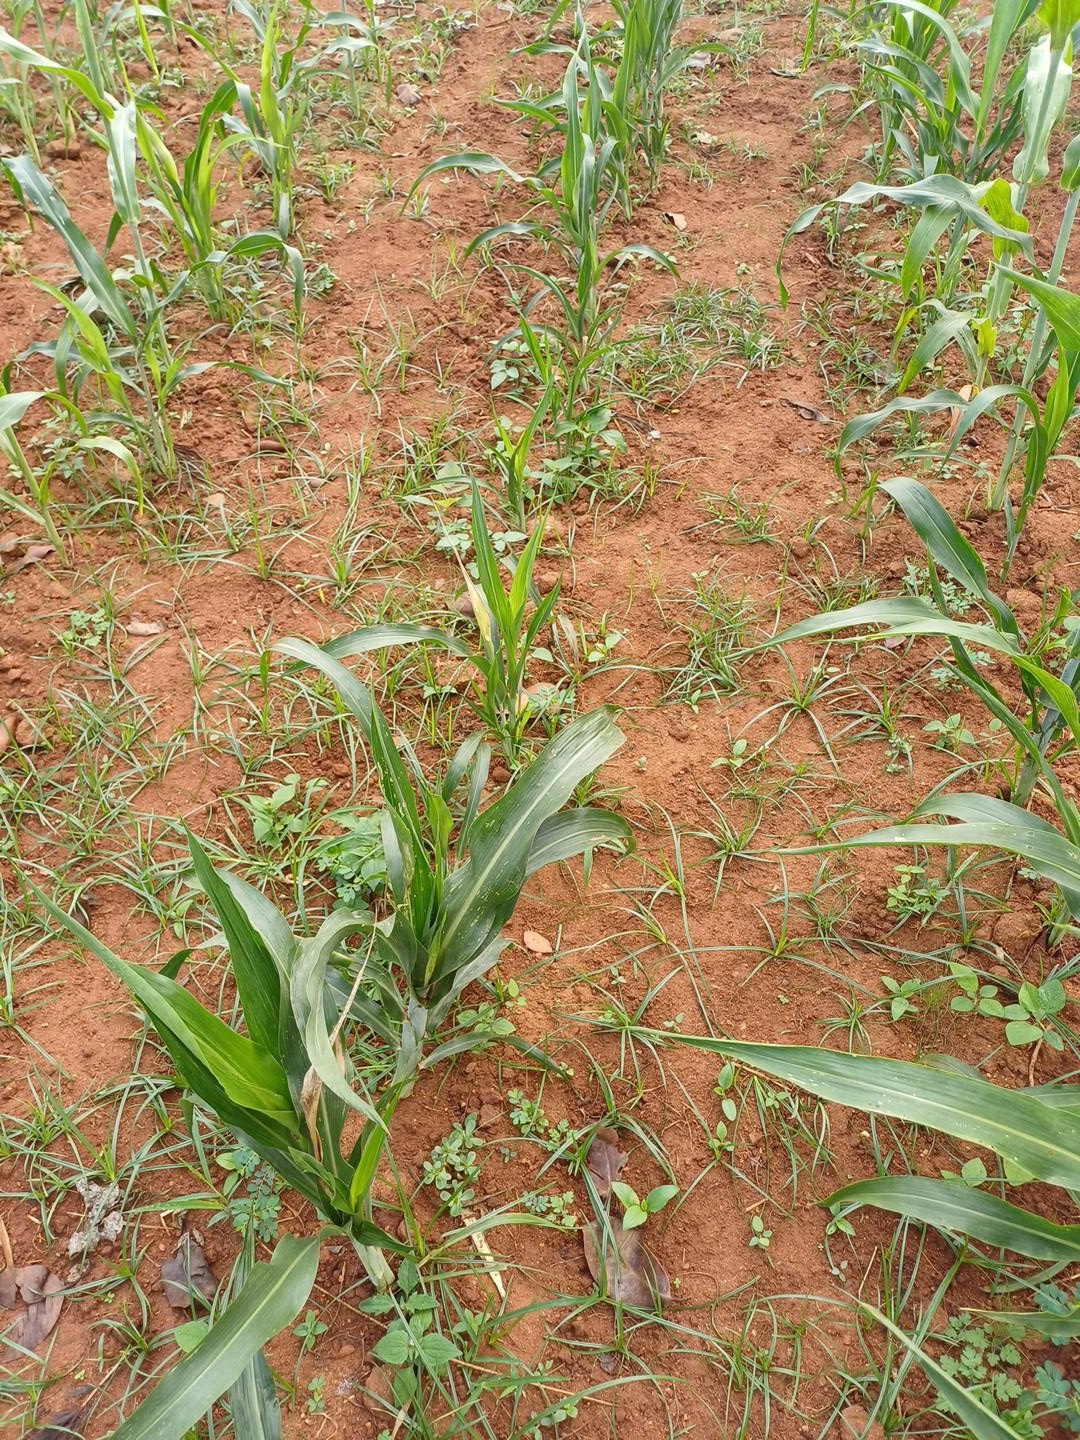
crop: sorghum
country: Kenya
